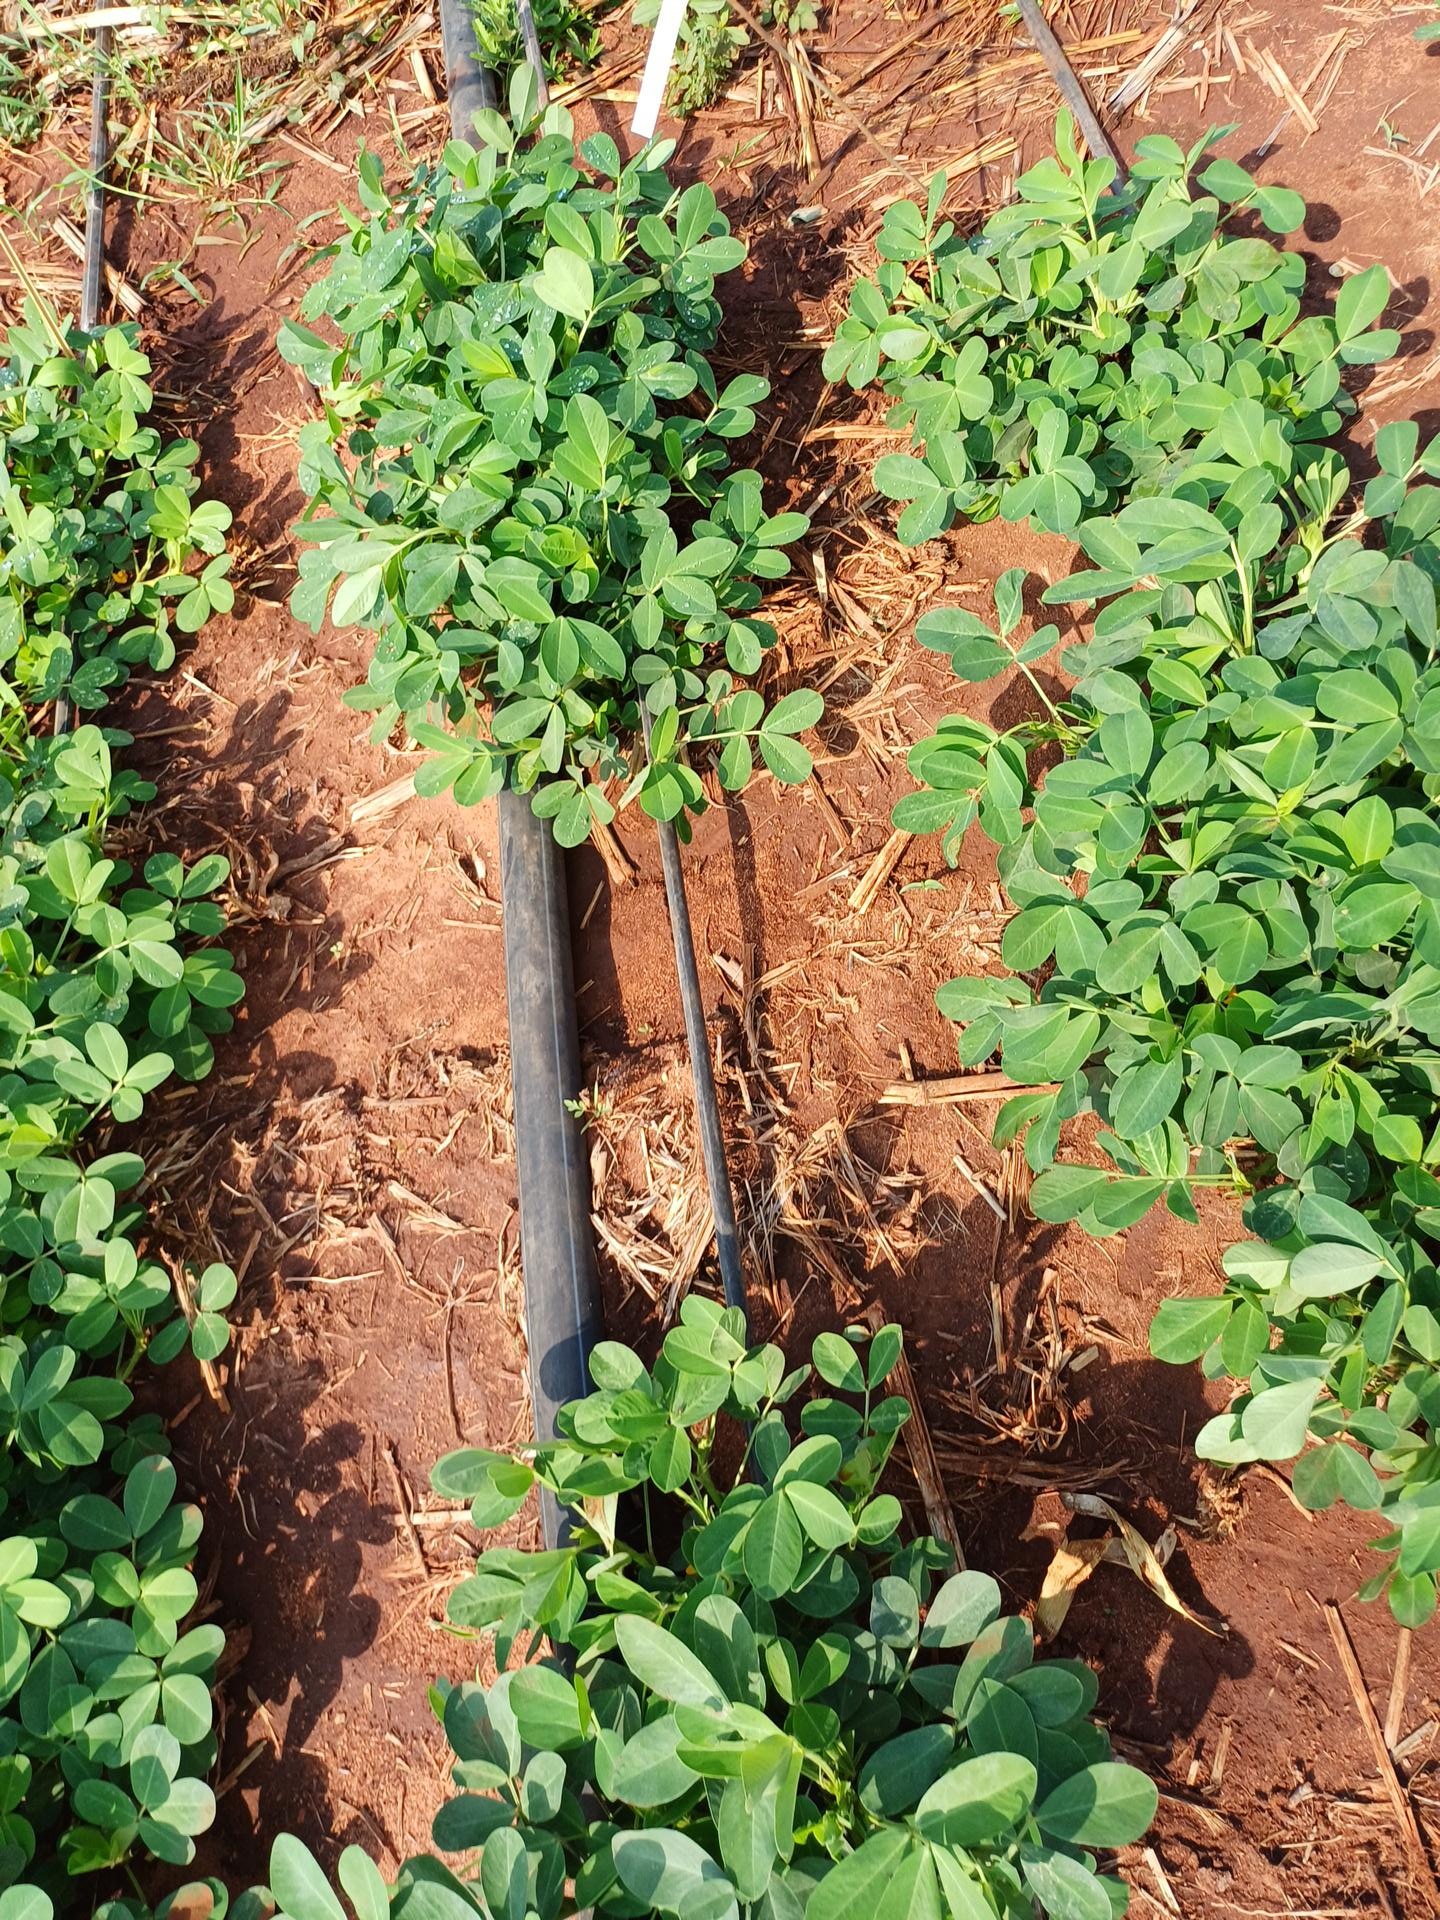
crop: groundnut
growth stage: flowering
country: Kenya
